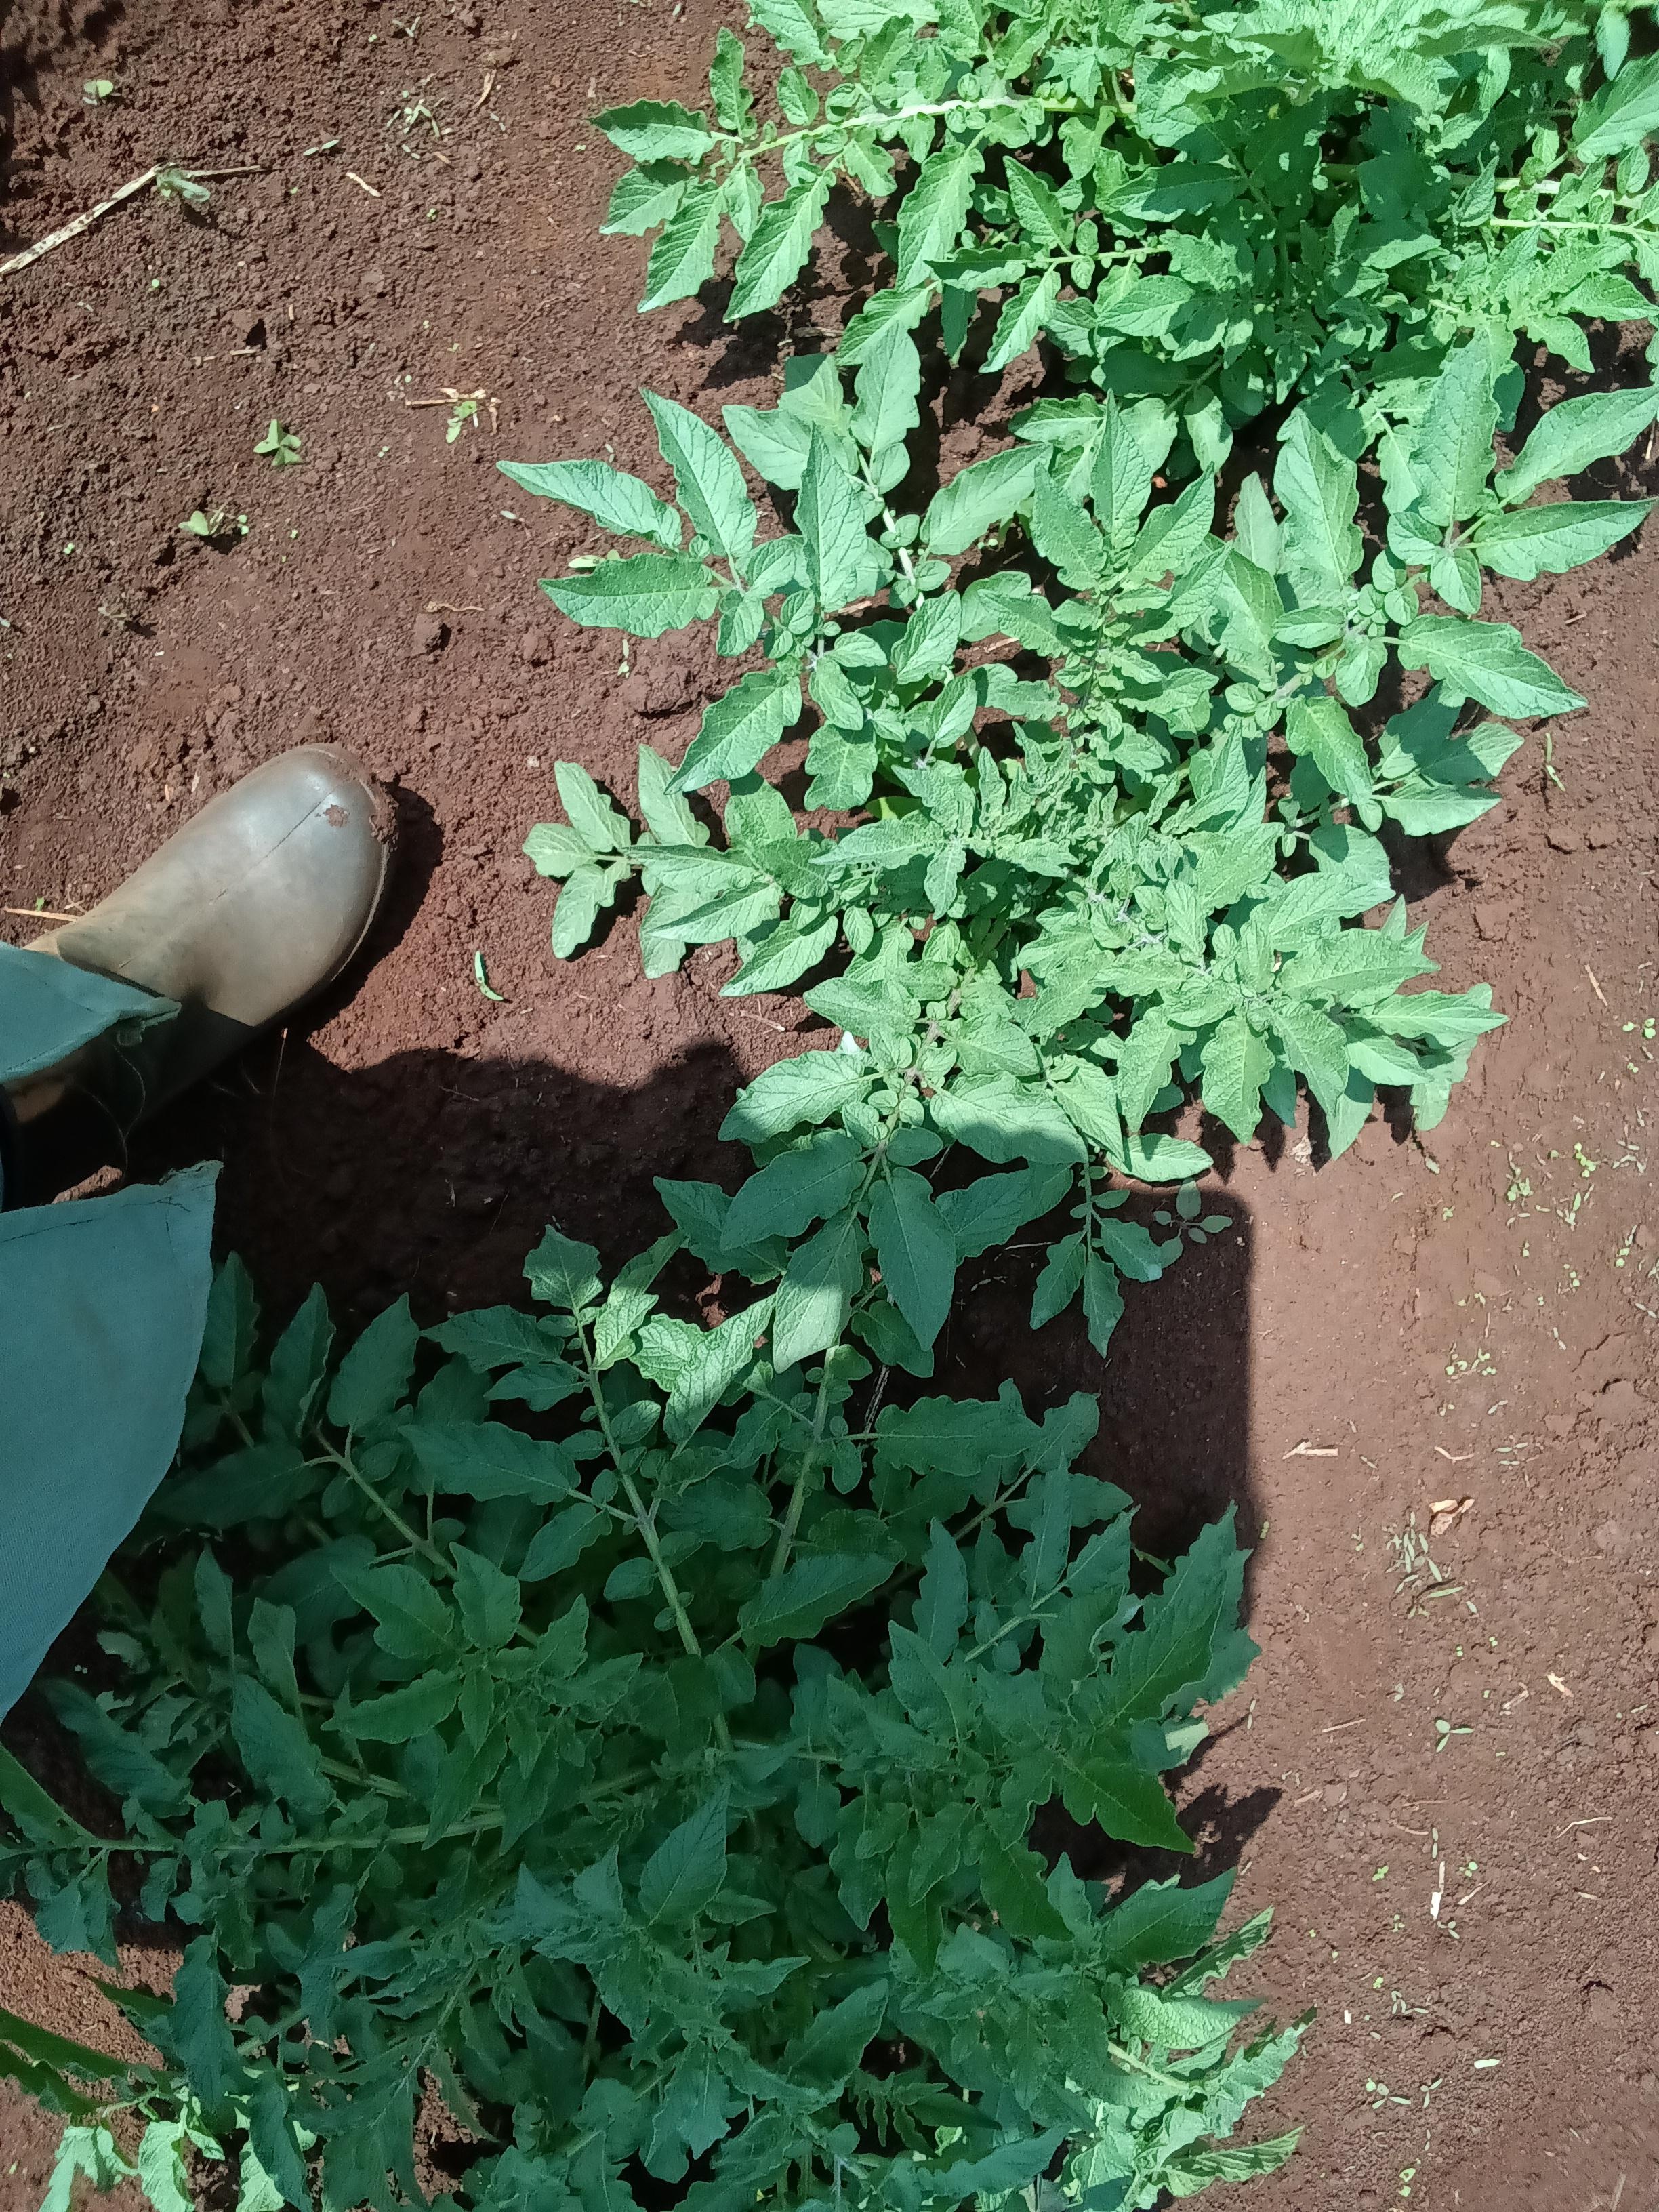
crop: potato
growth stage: vegetative
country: Kenya
